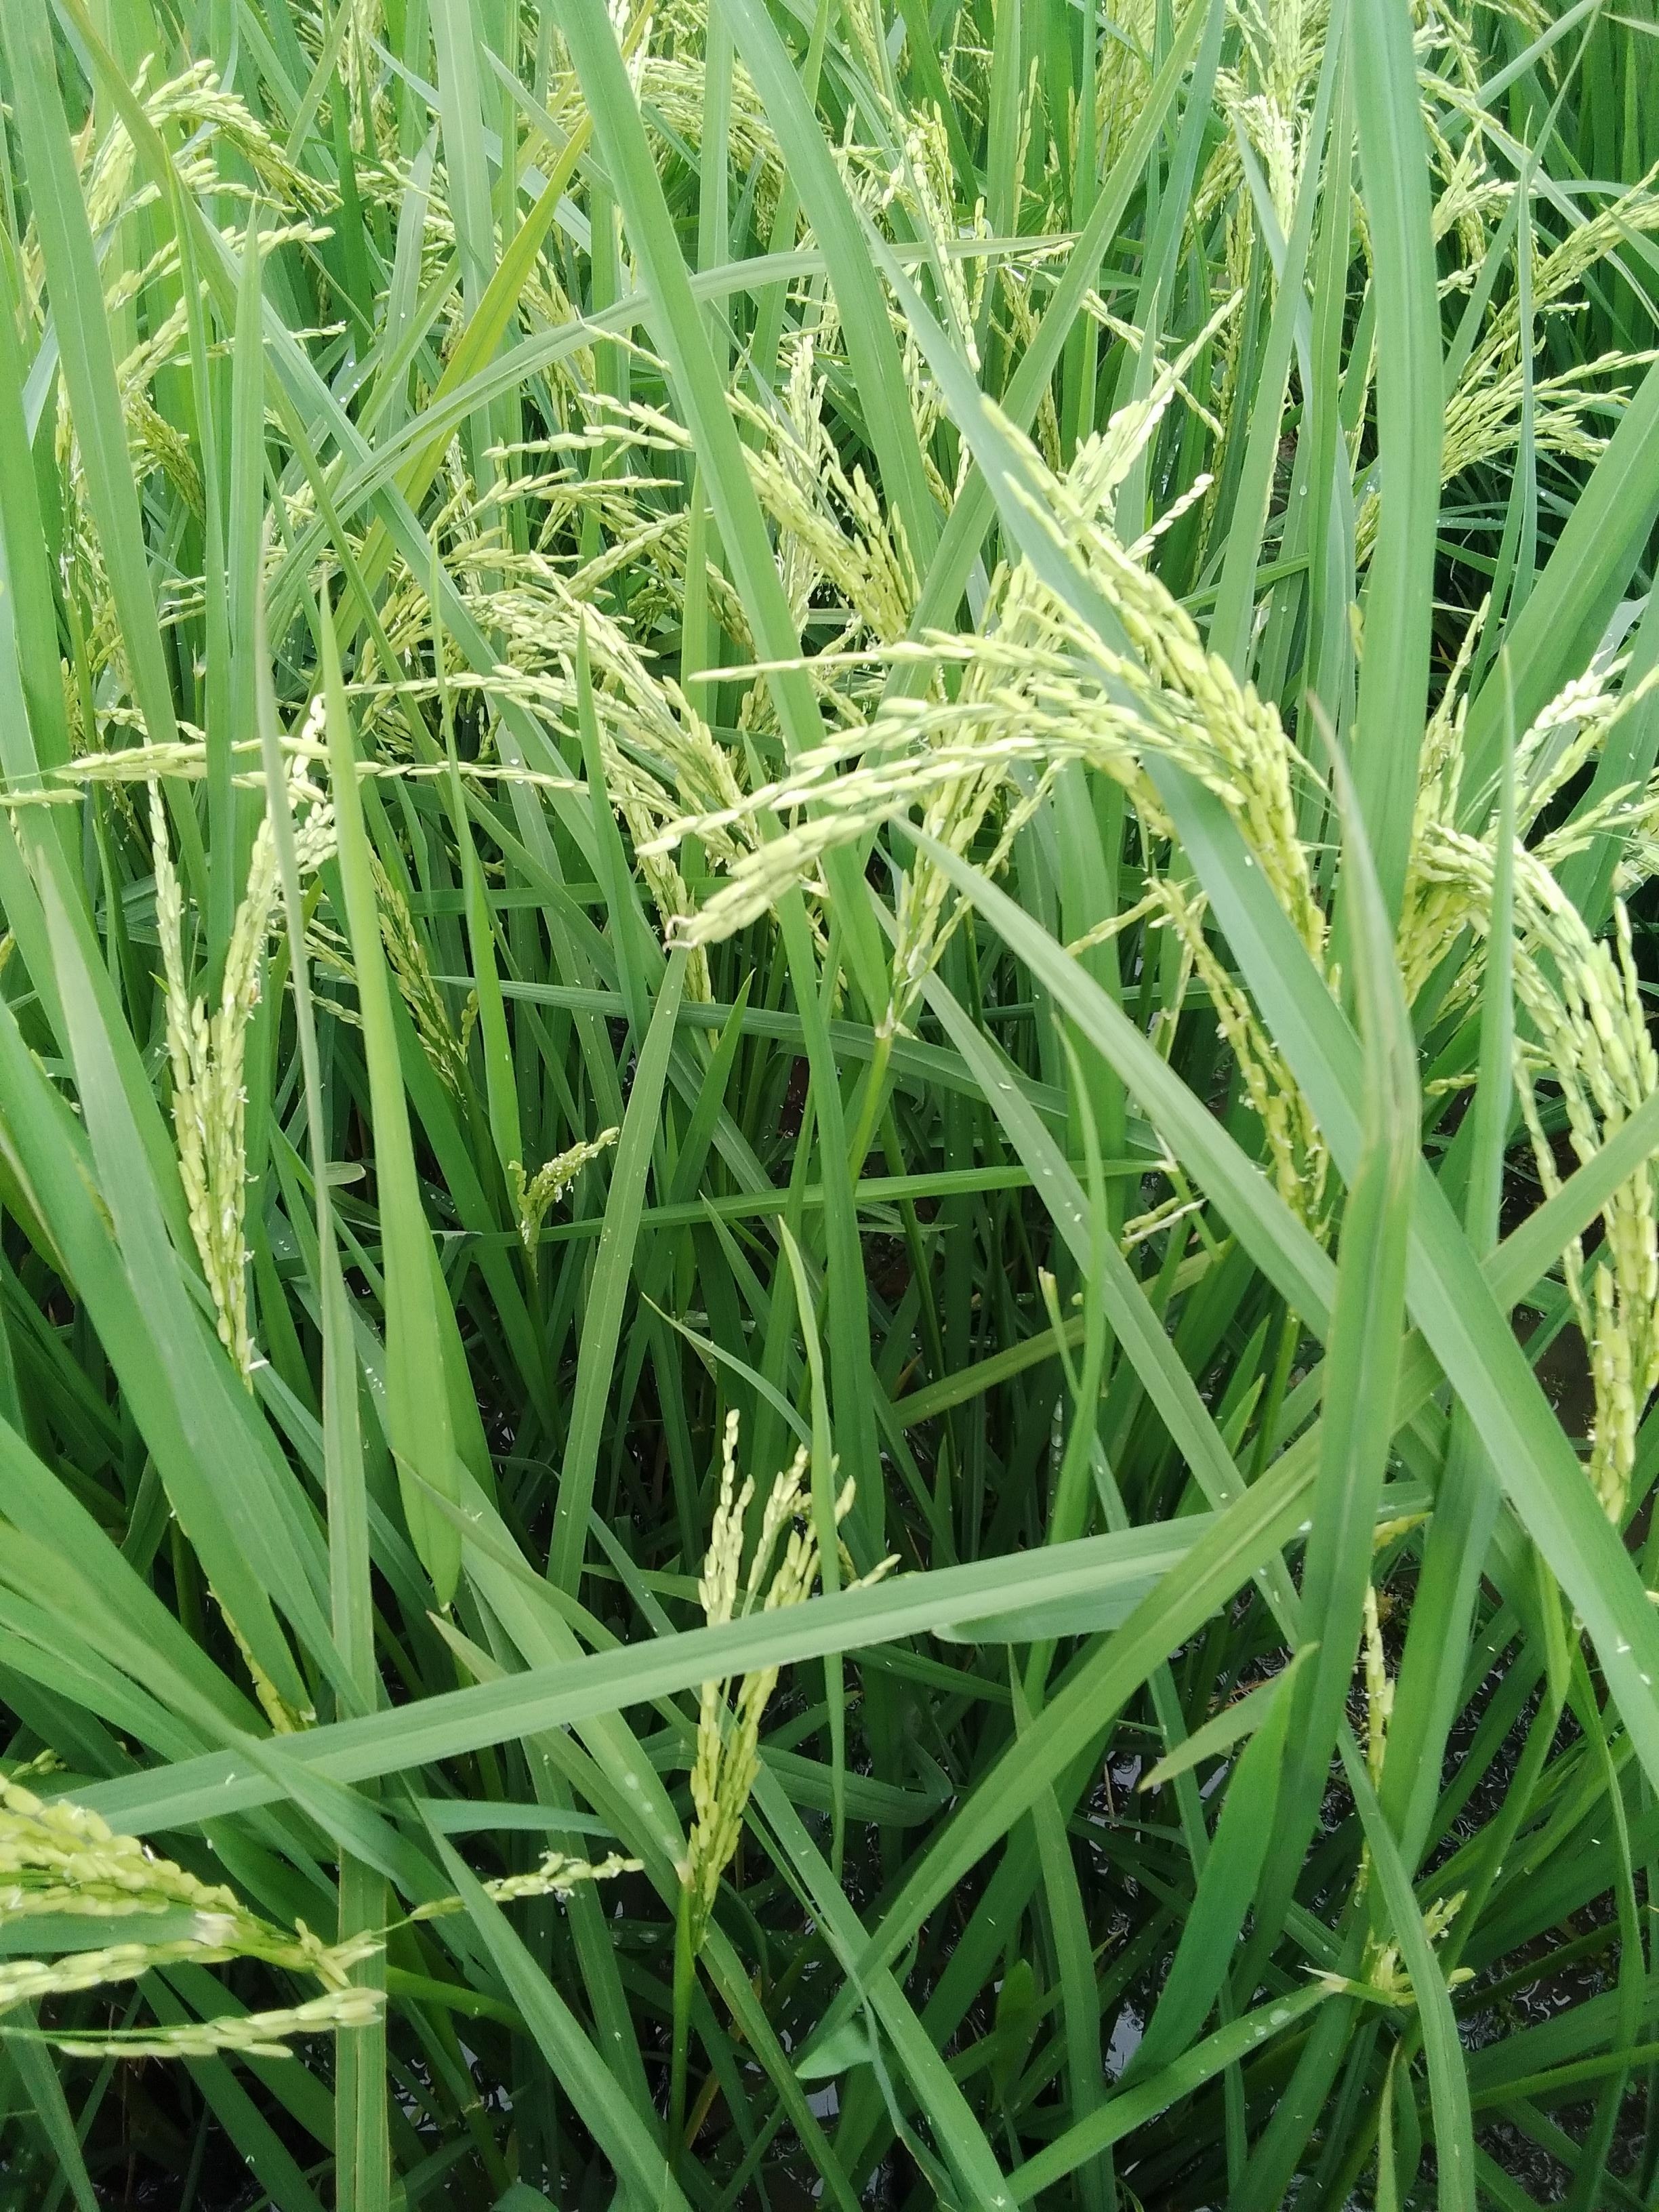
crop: rice
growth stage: flowering
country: Nigeria
